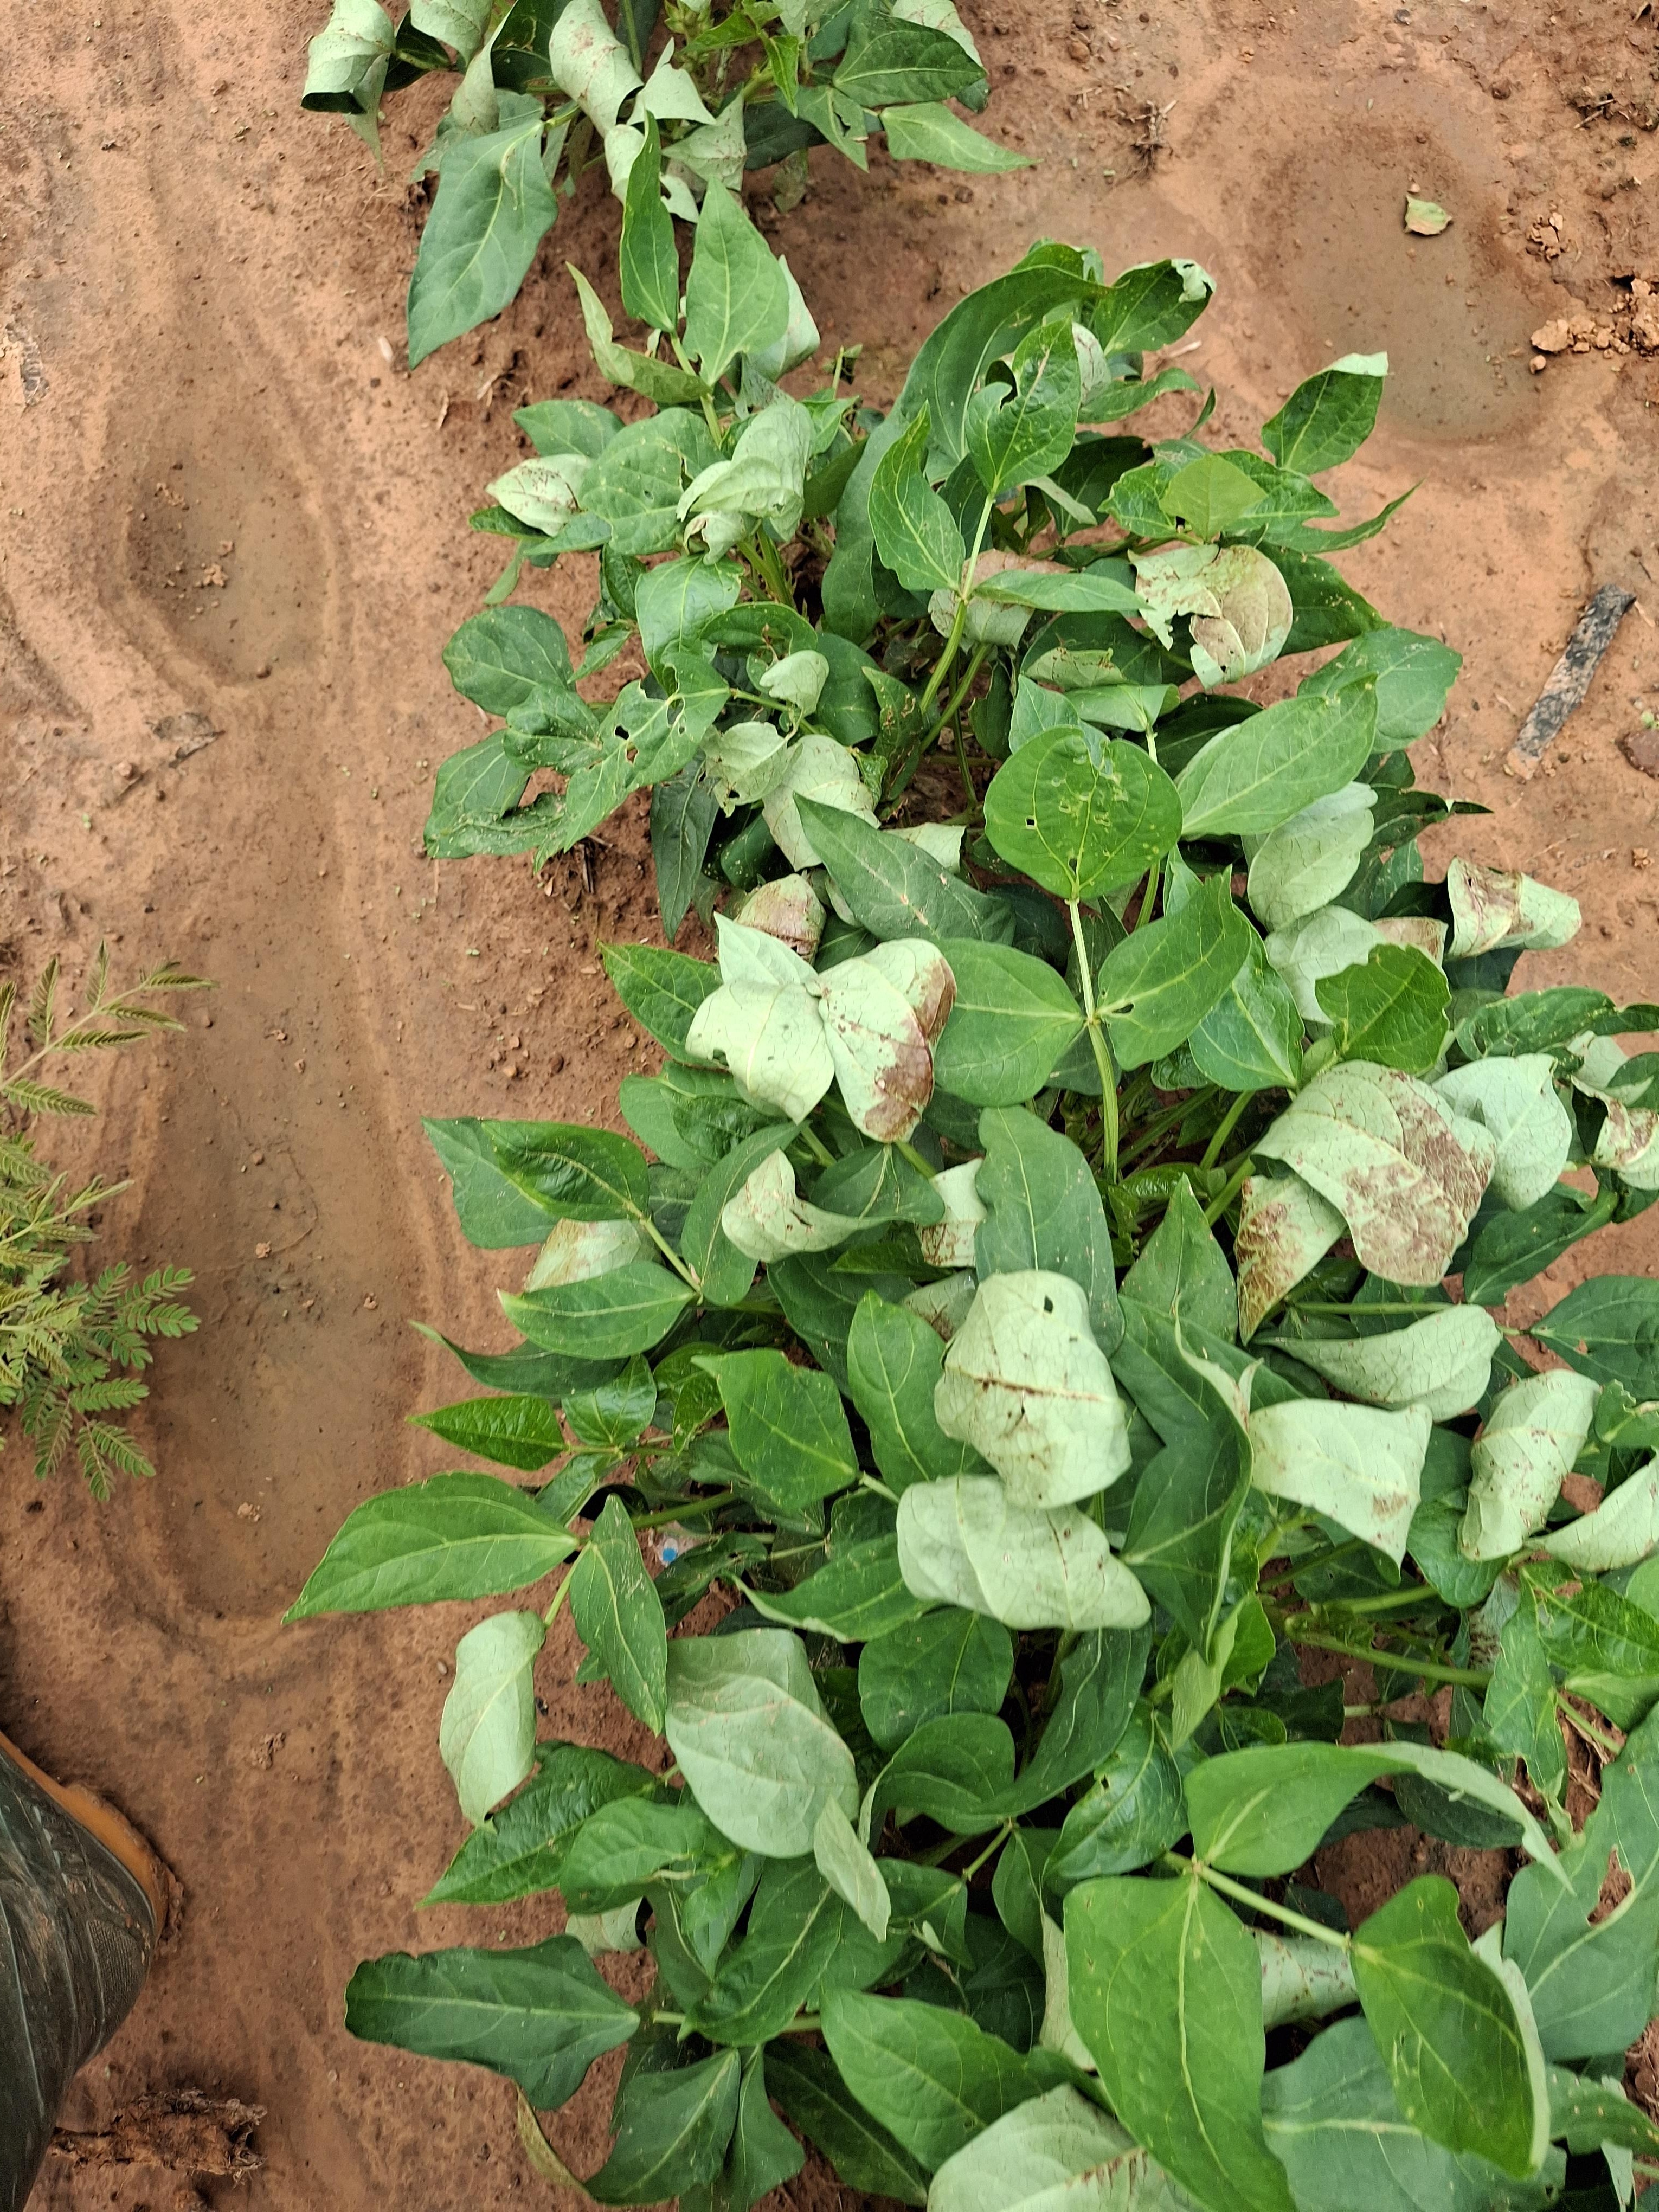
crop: cowpea
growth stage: vegetative
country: Nigeria
